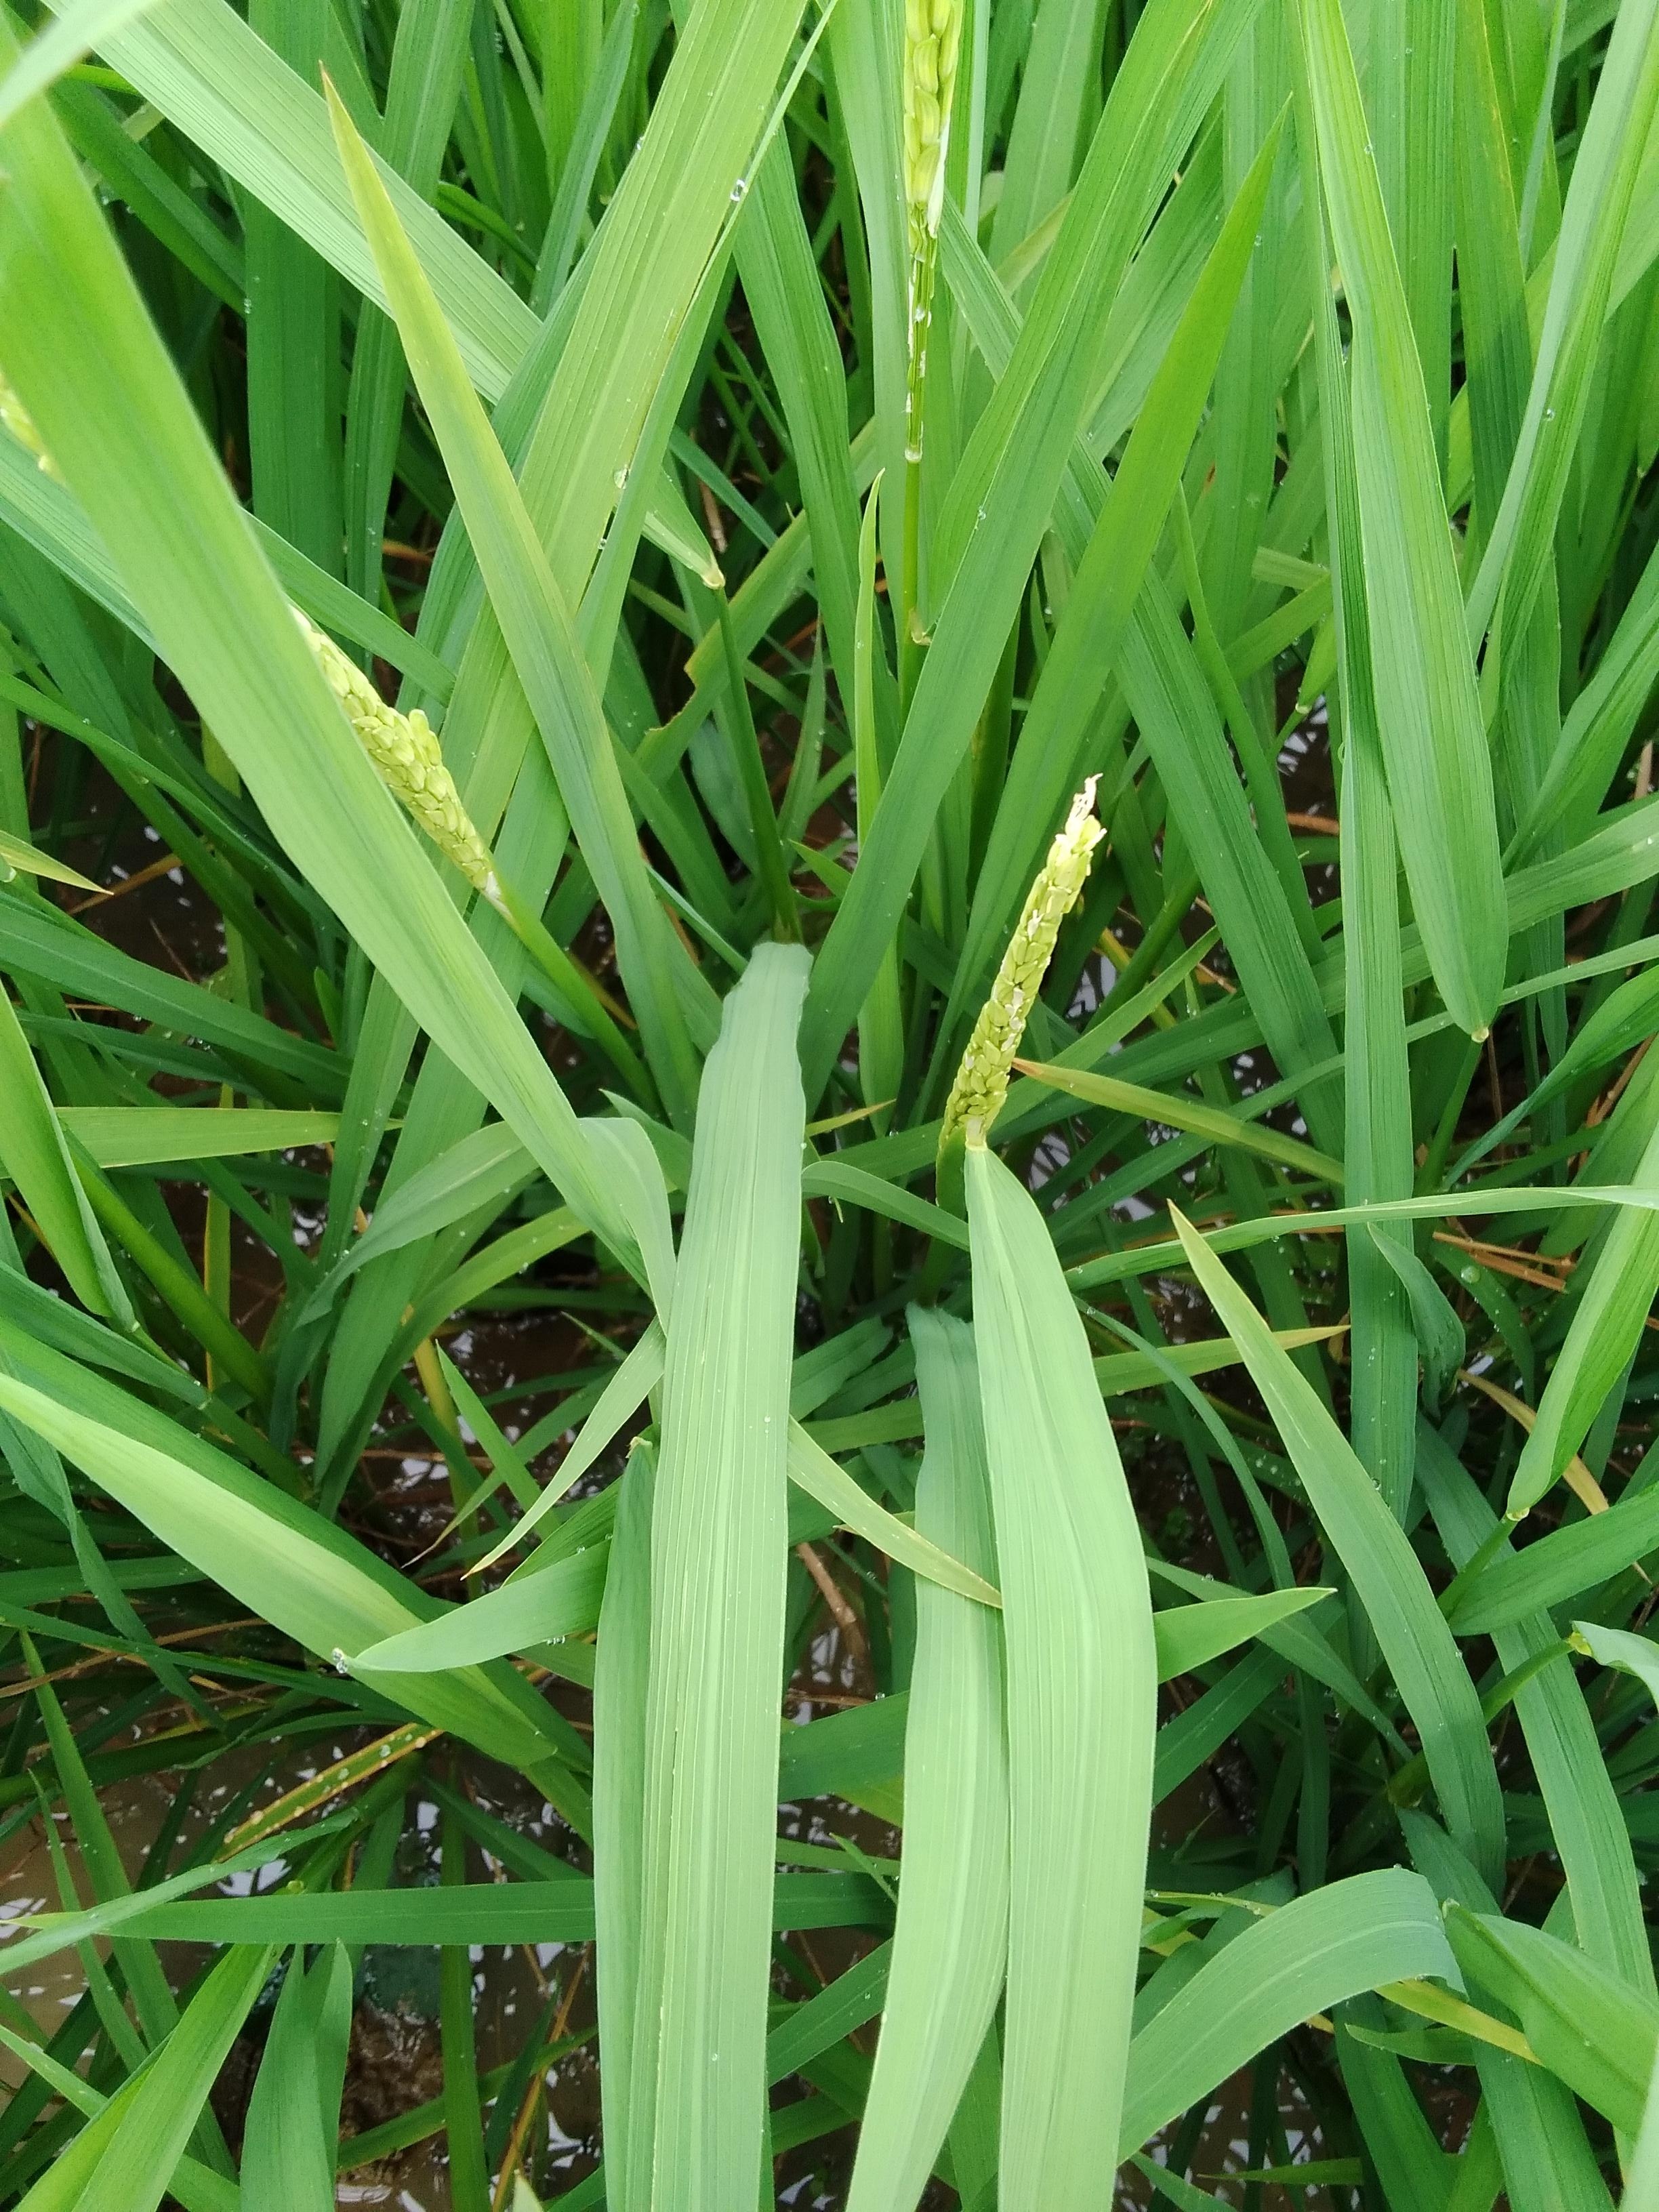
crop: rice
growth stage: heading
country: Nigeria
